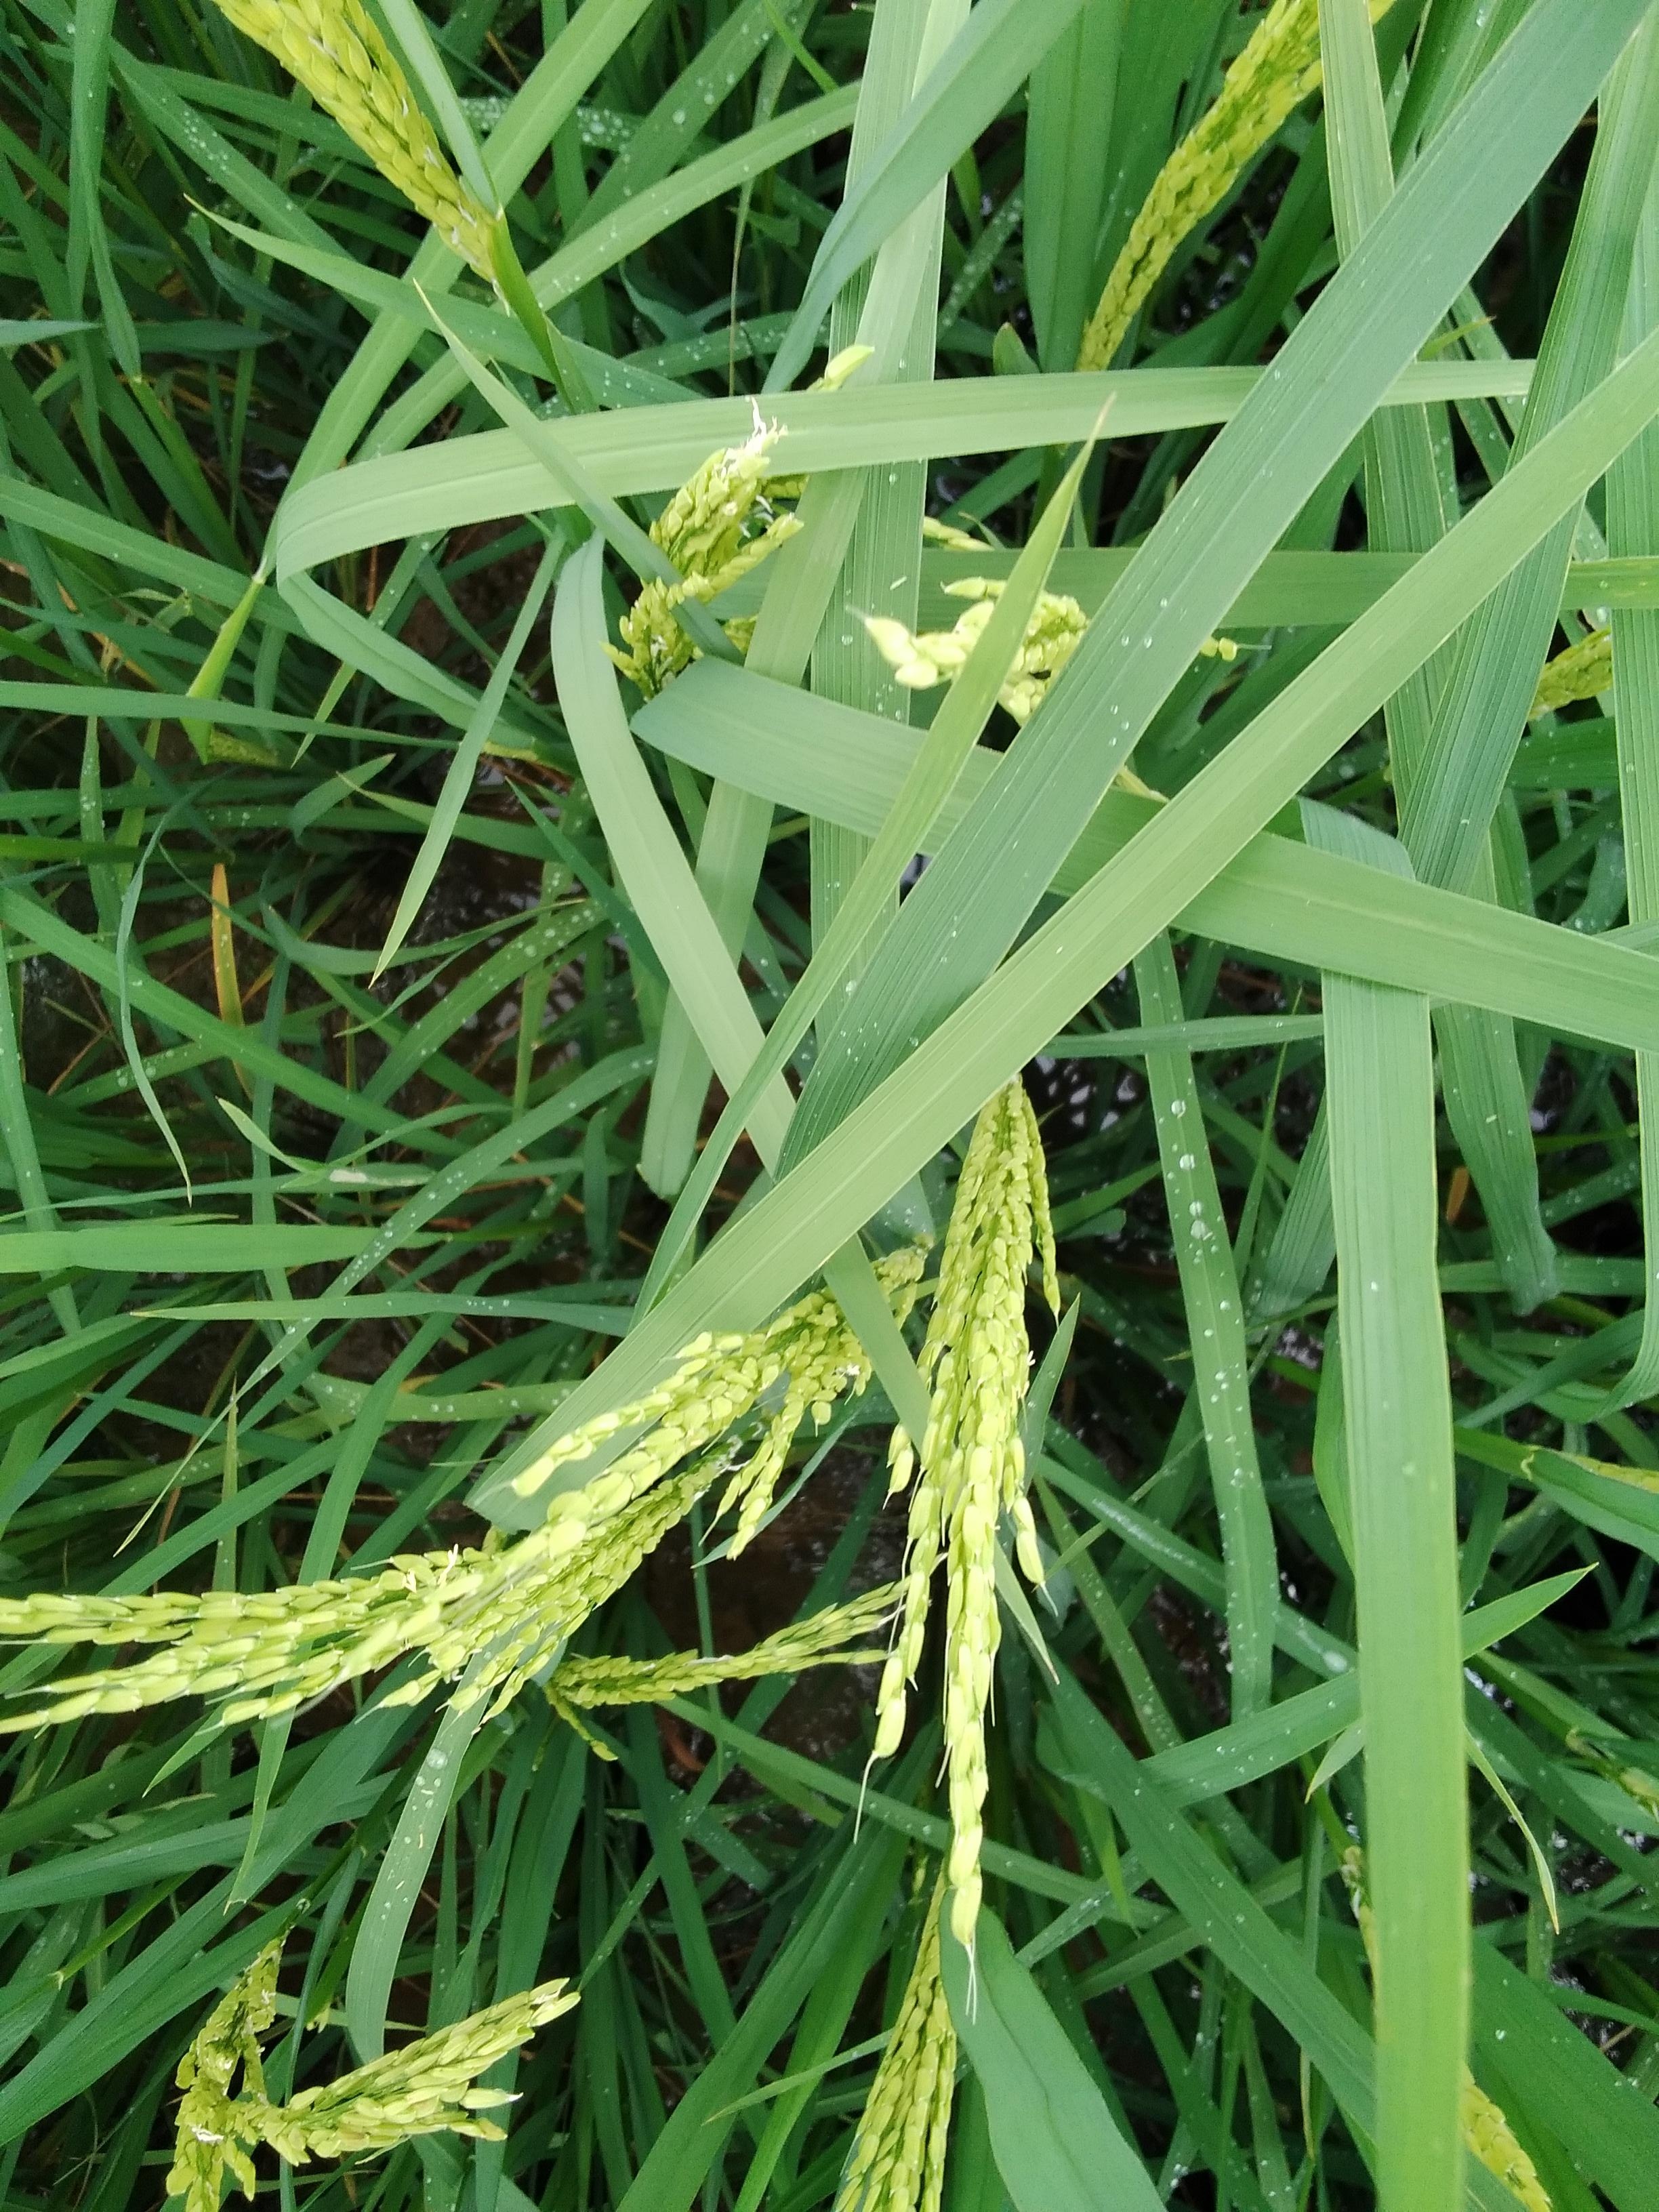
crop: rice
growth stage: flowering
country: Nigeria
